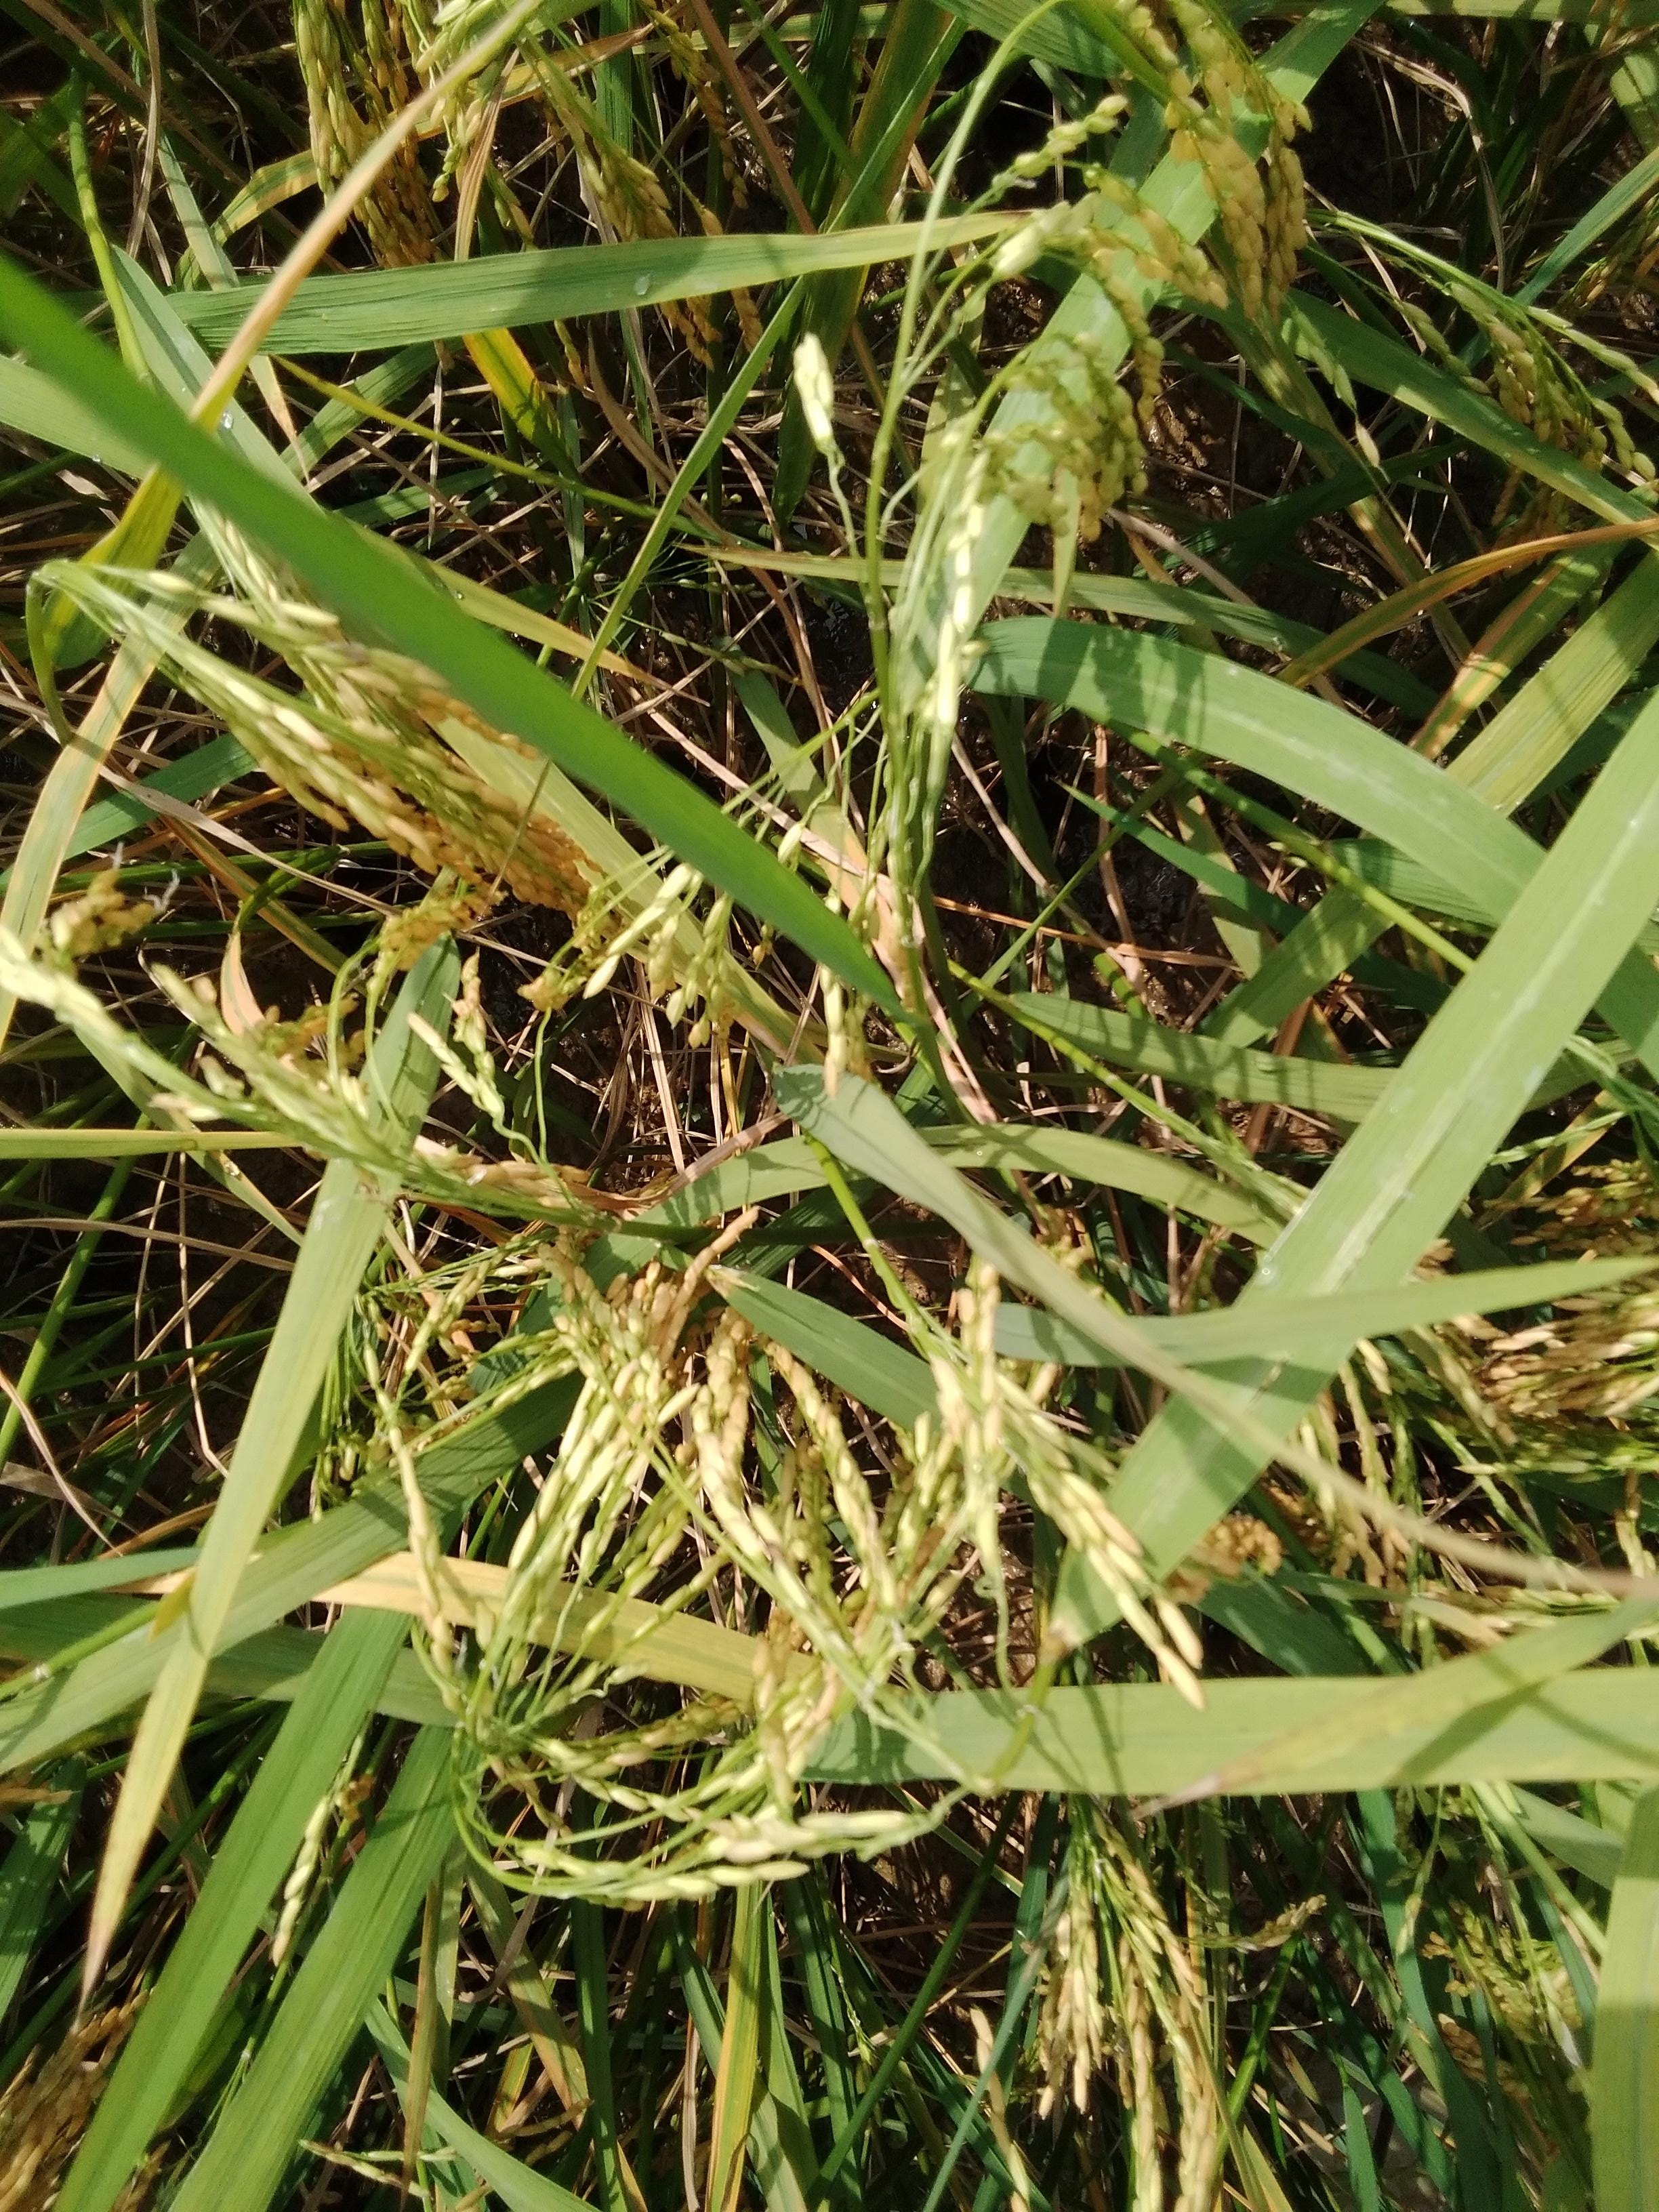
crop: rice
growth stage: ripening
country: Nigeria
